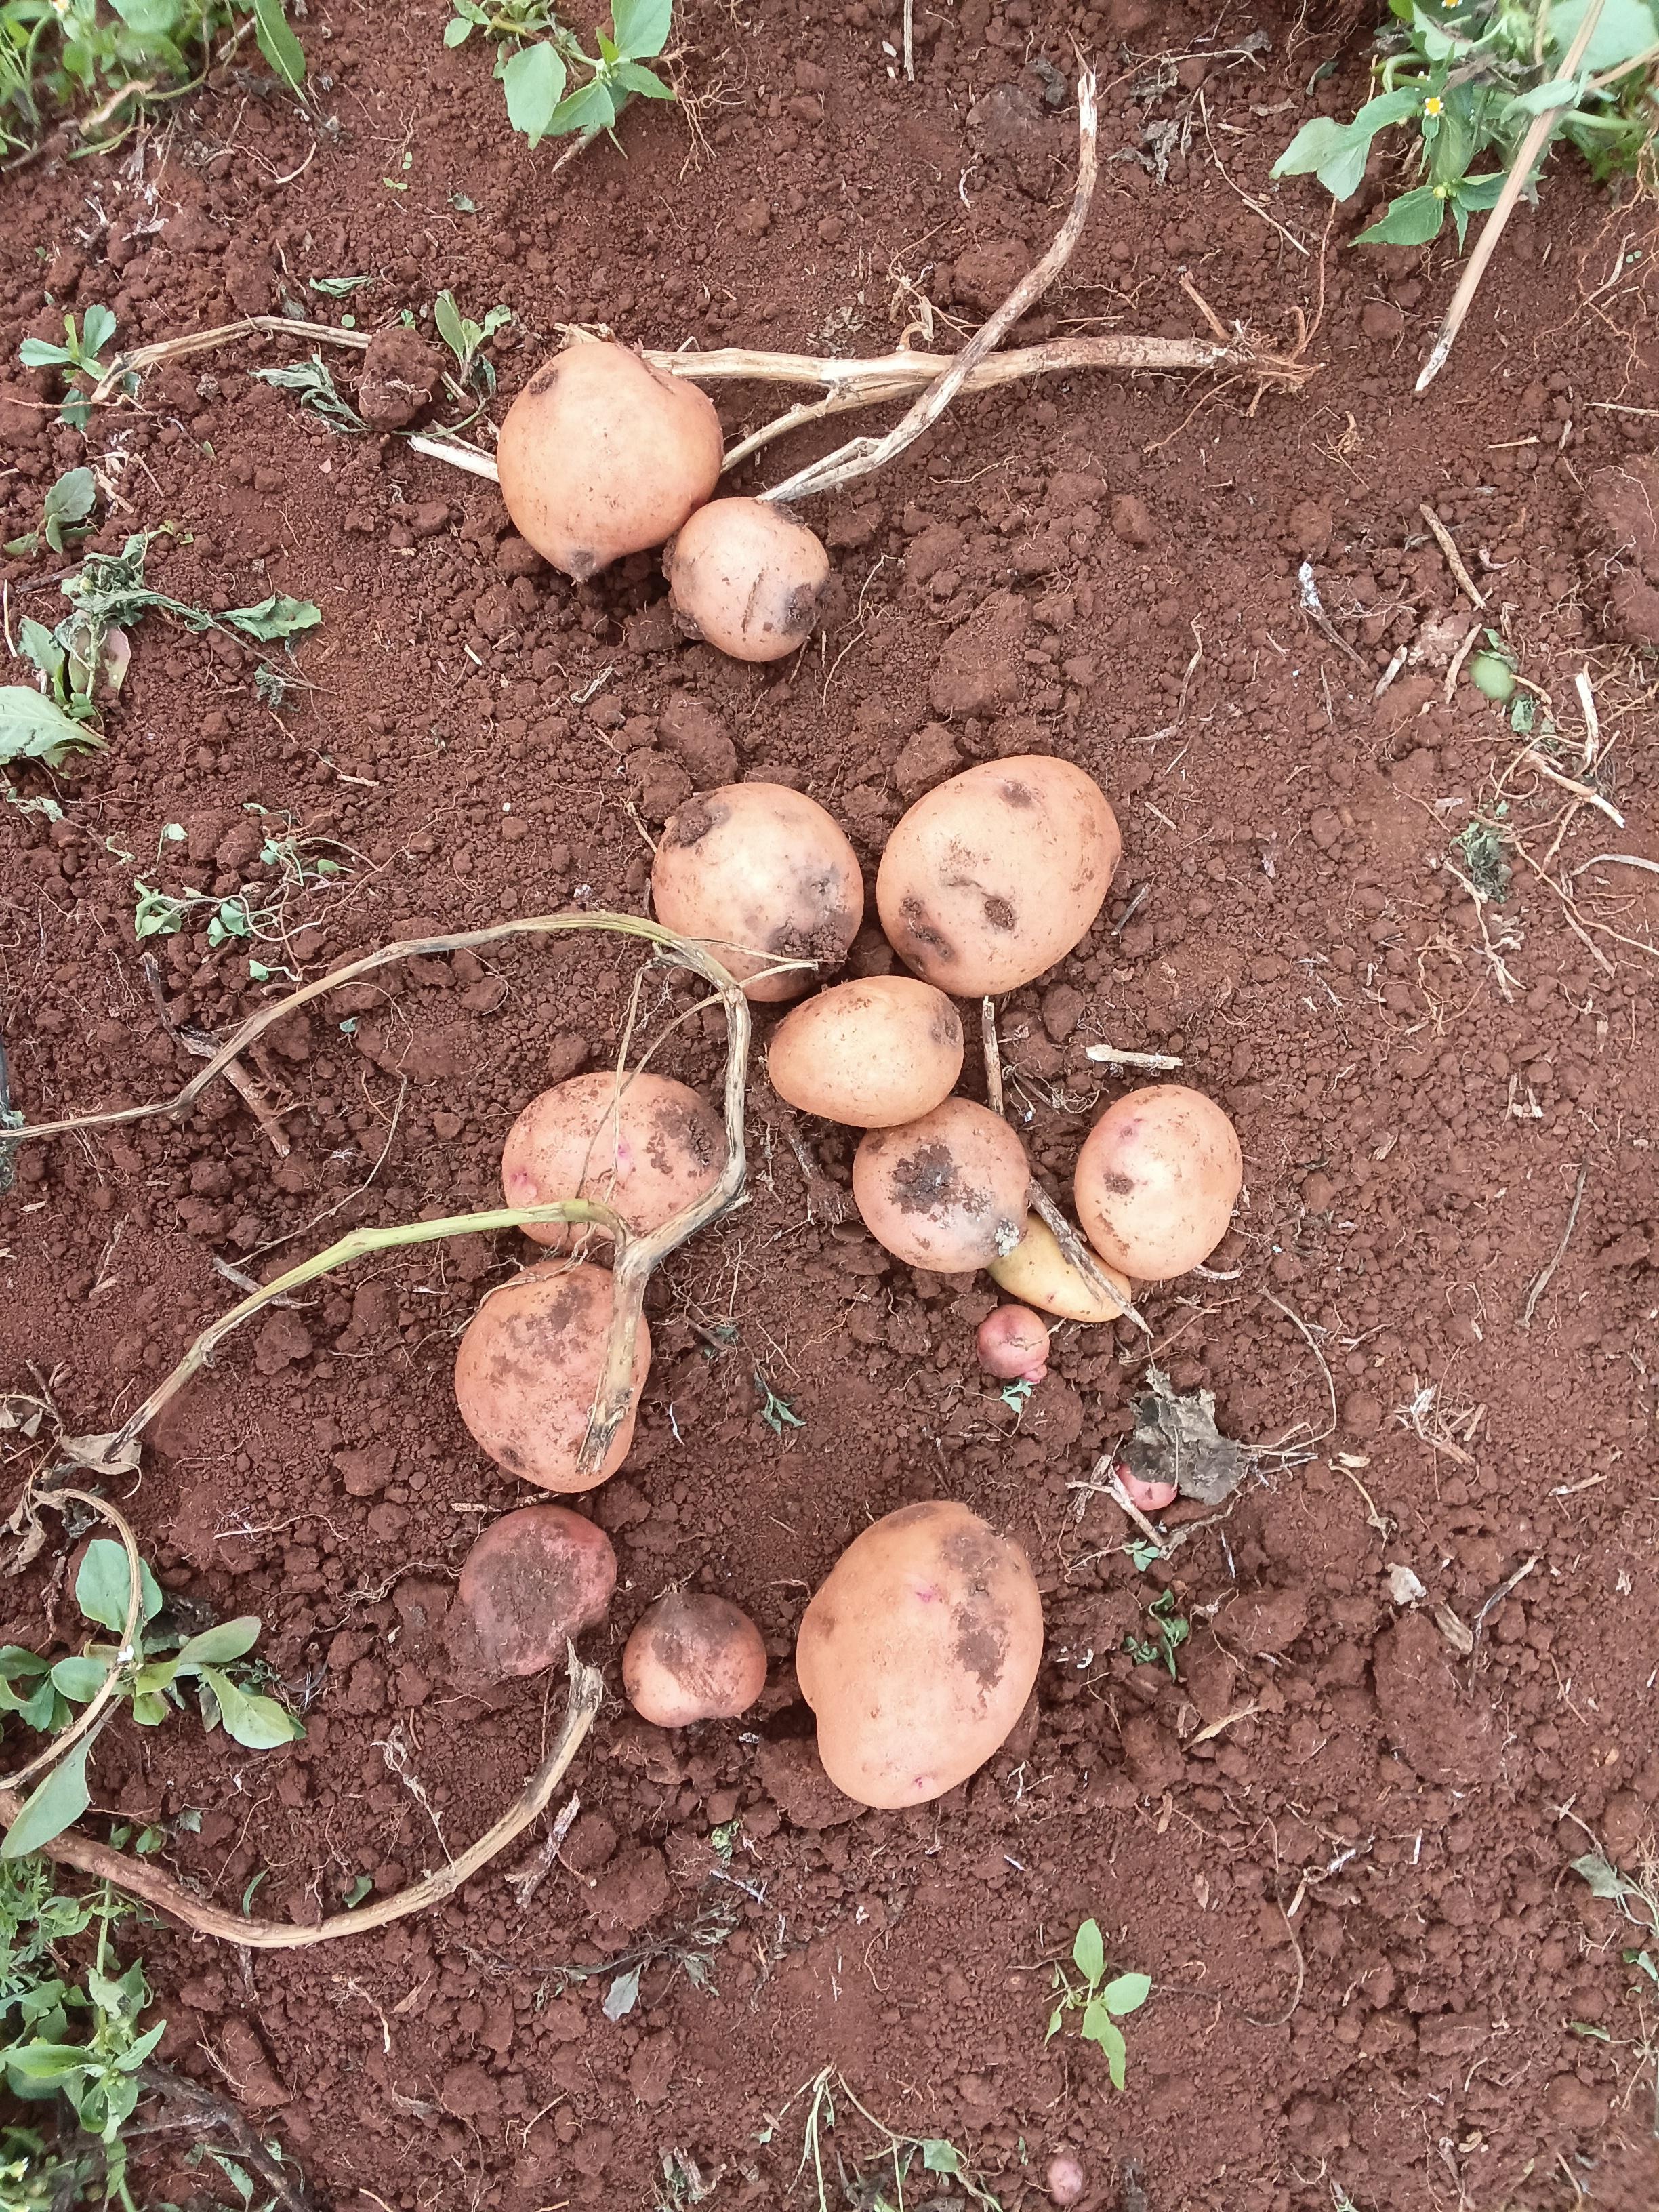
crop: potato
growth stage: harvest
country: Kenya
